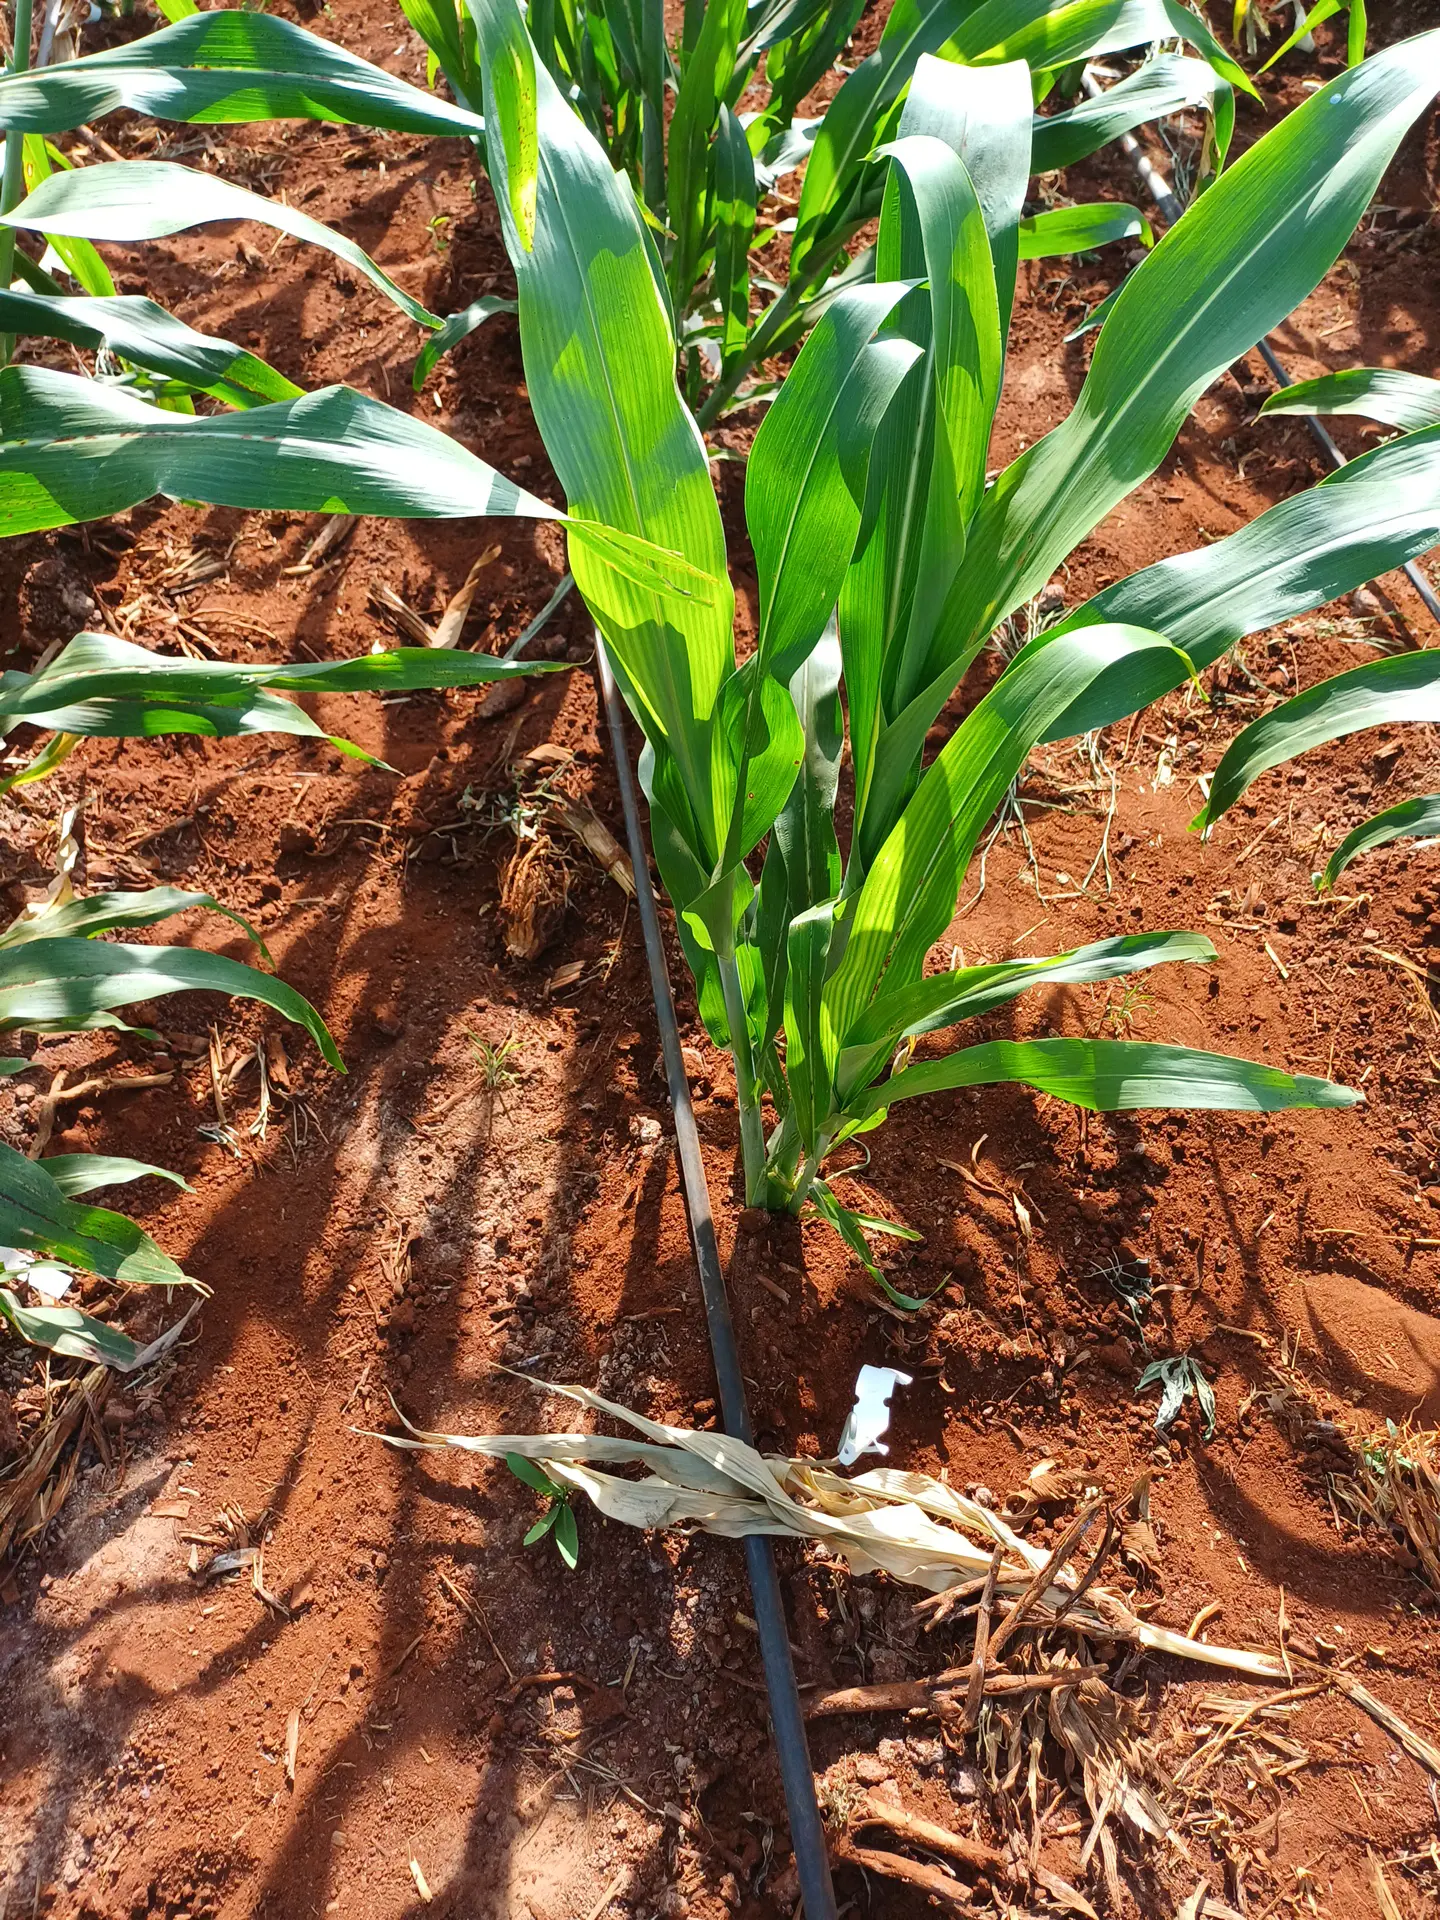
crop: sorghum
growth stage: vegetative
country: Kenya
